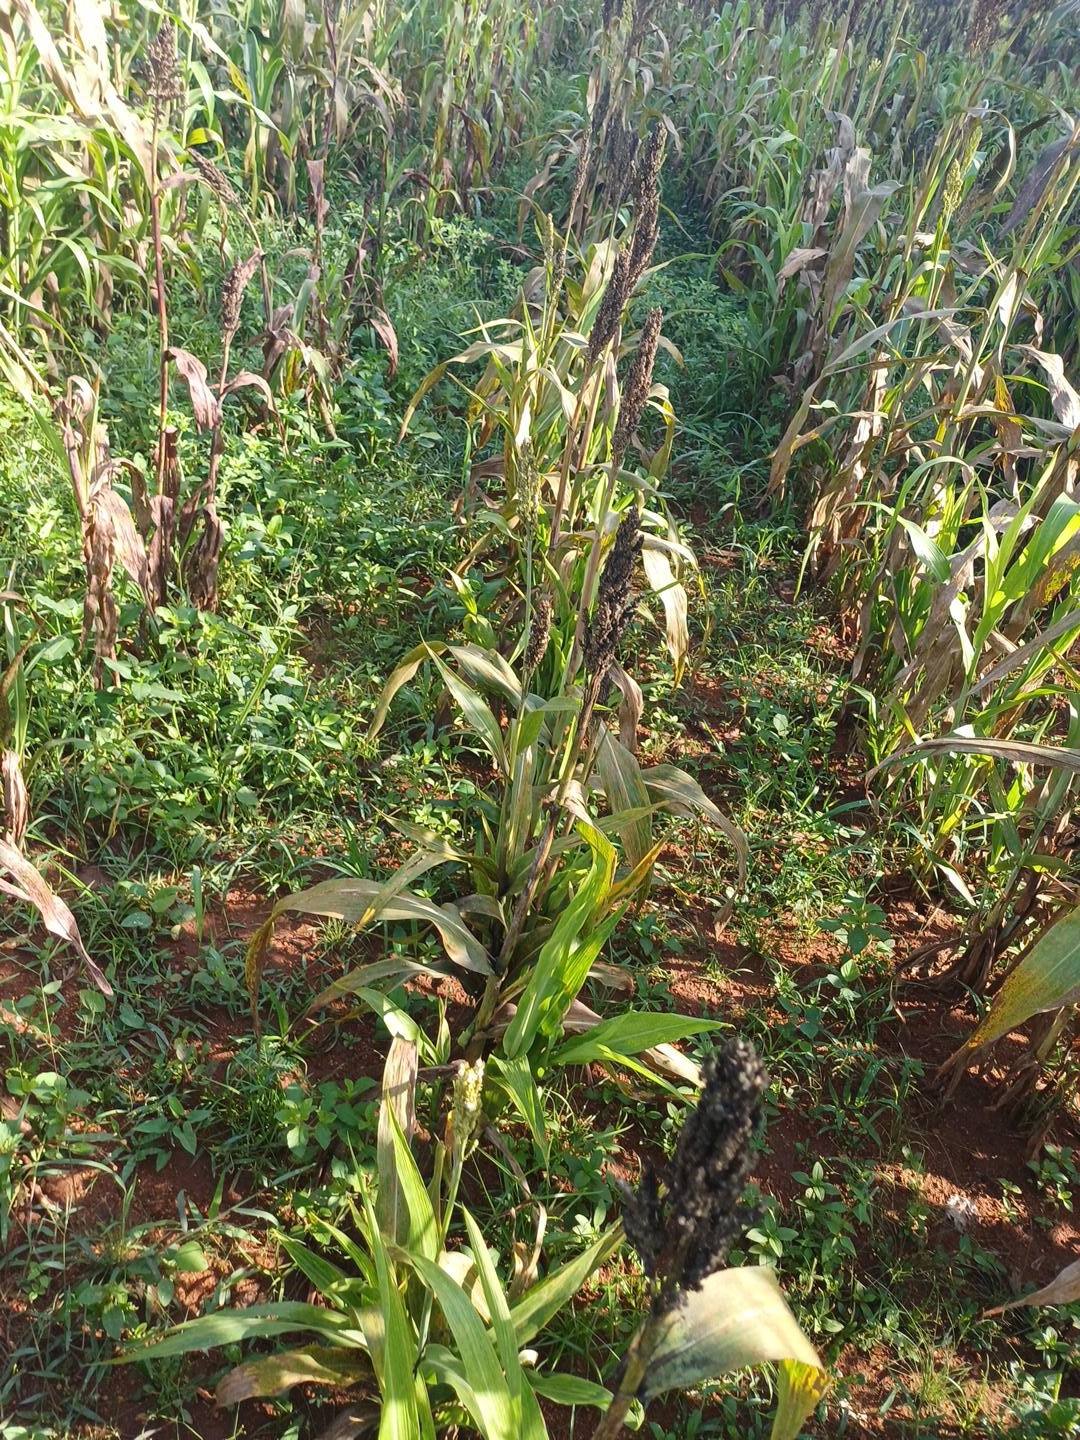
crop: sorghum
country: Kenya
